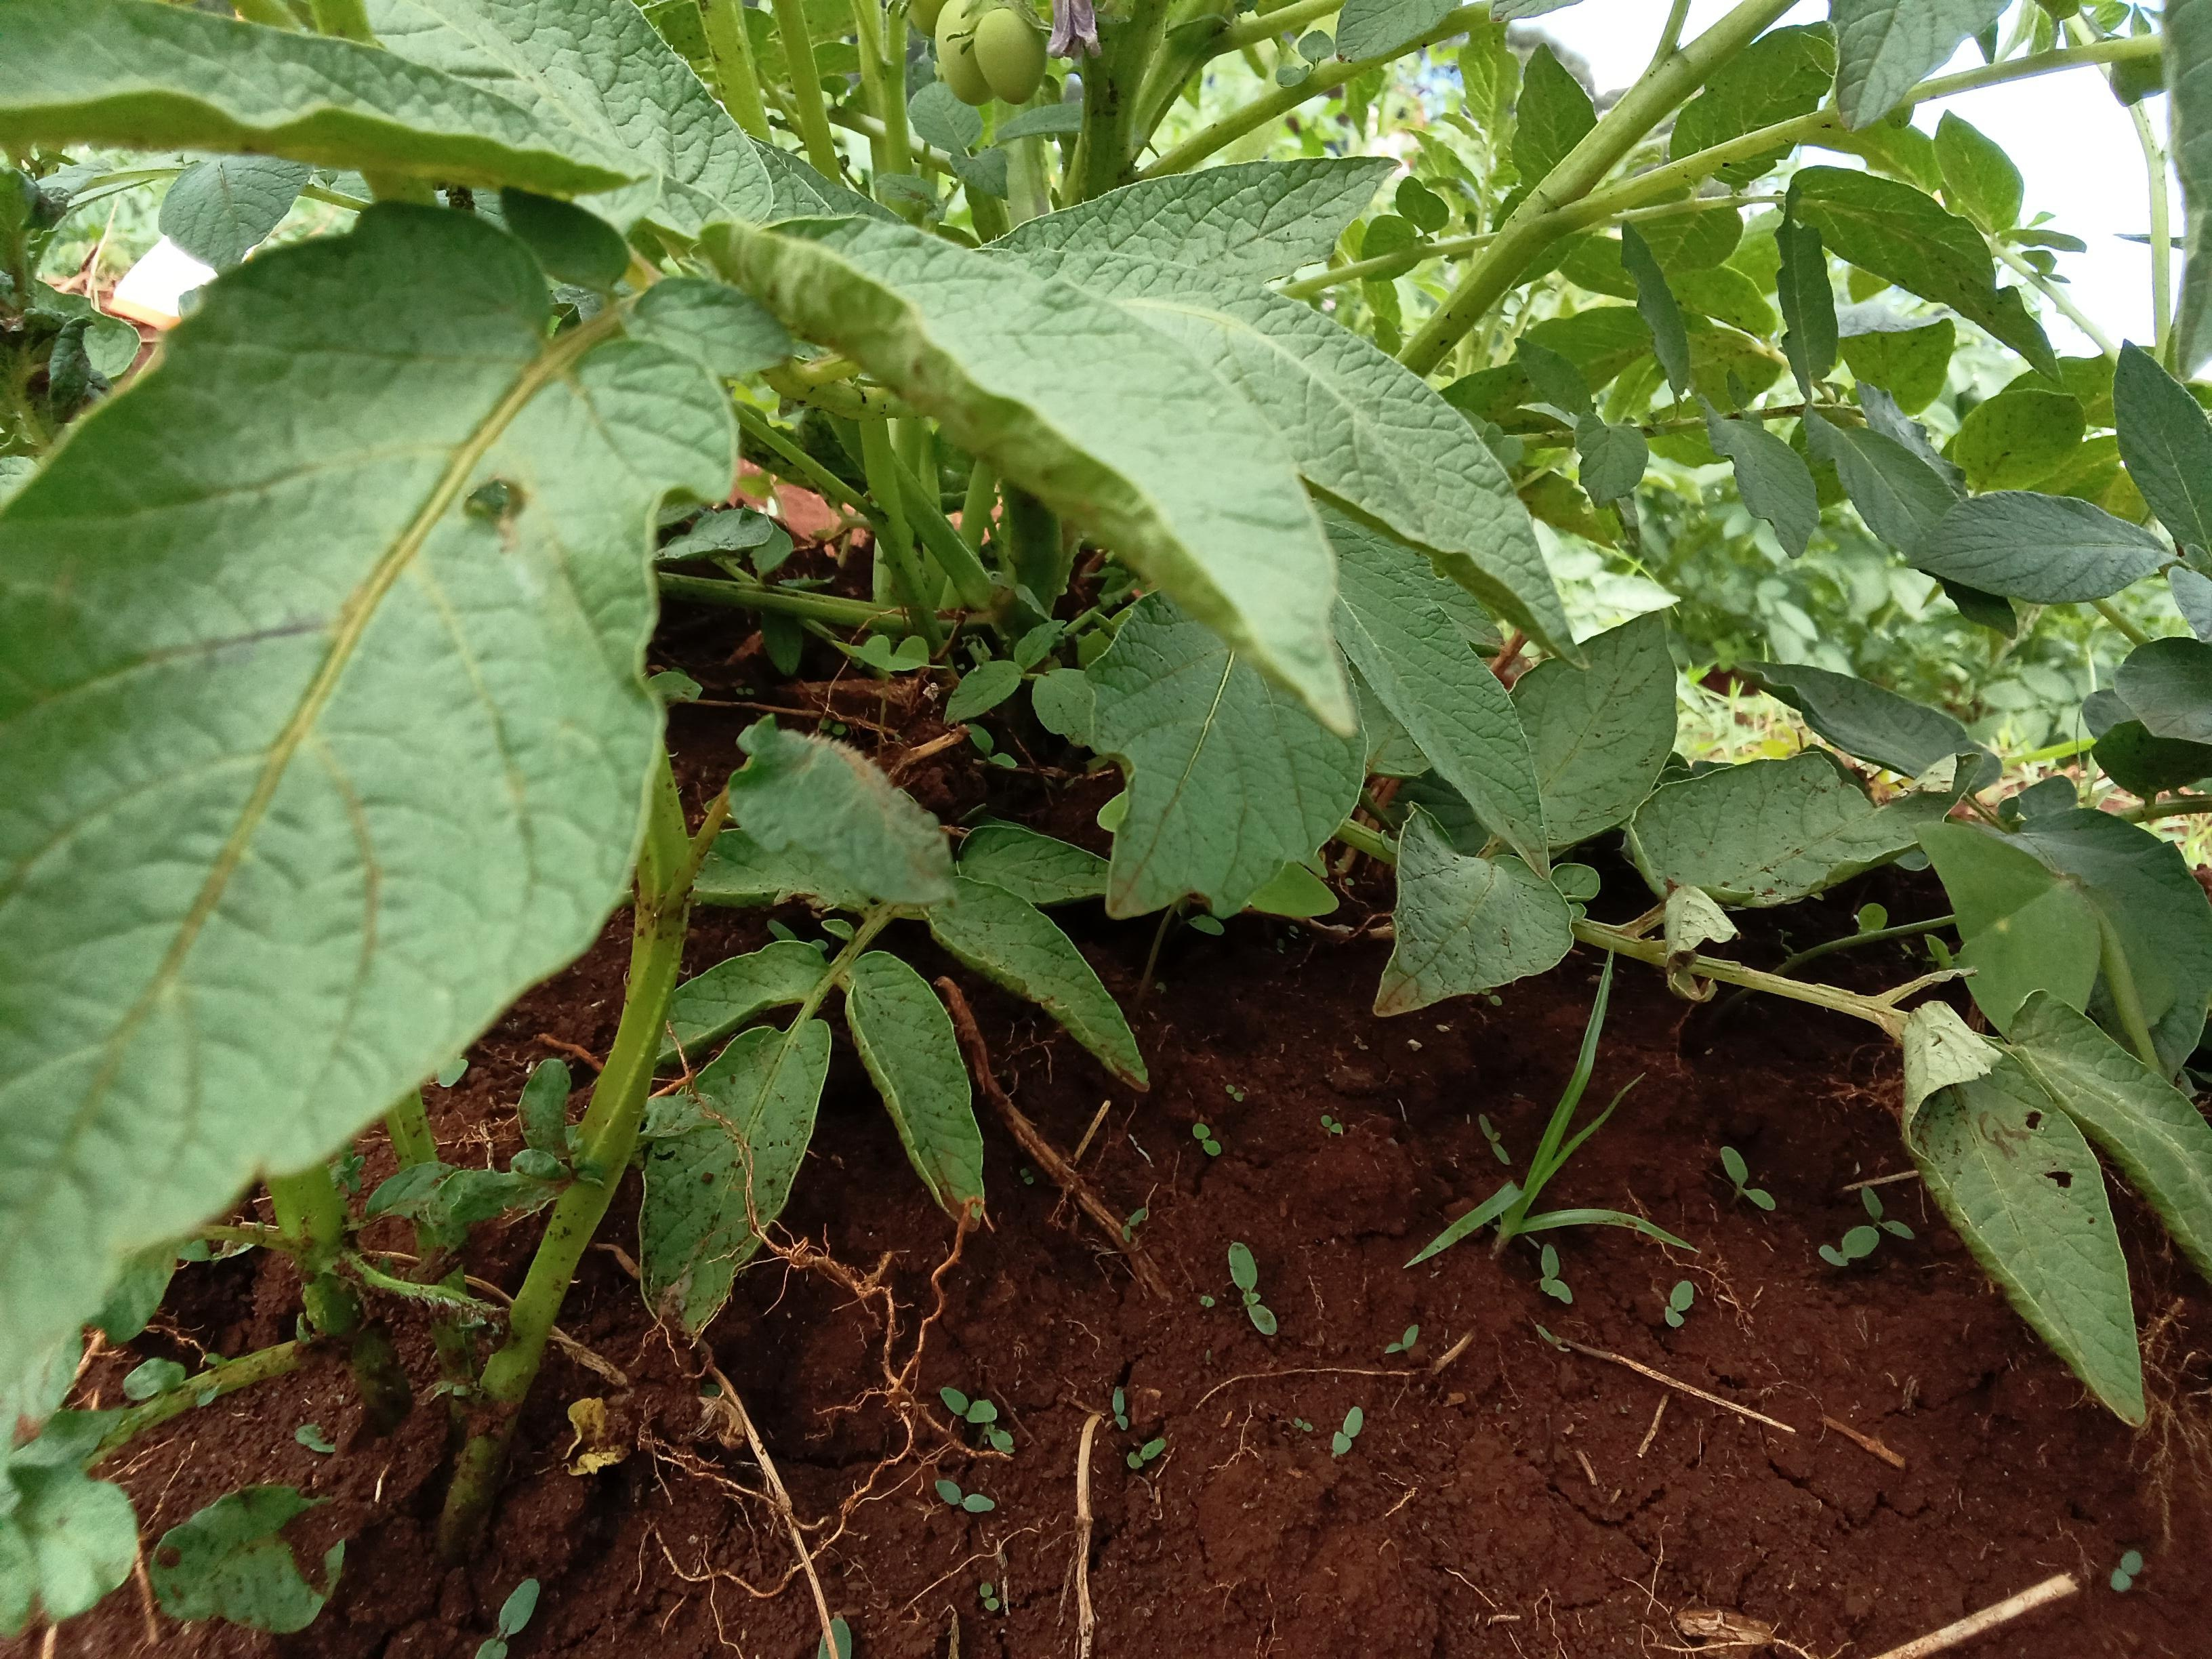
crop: potato
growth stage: flowering
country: Kenya
